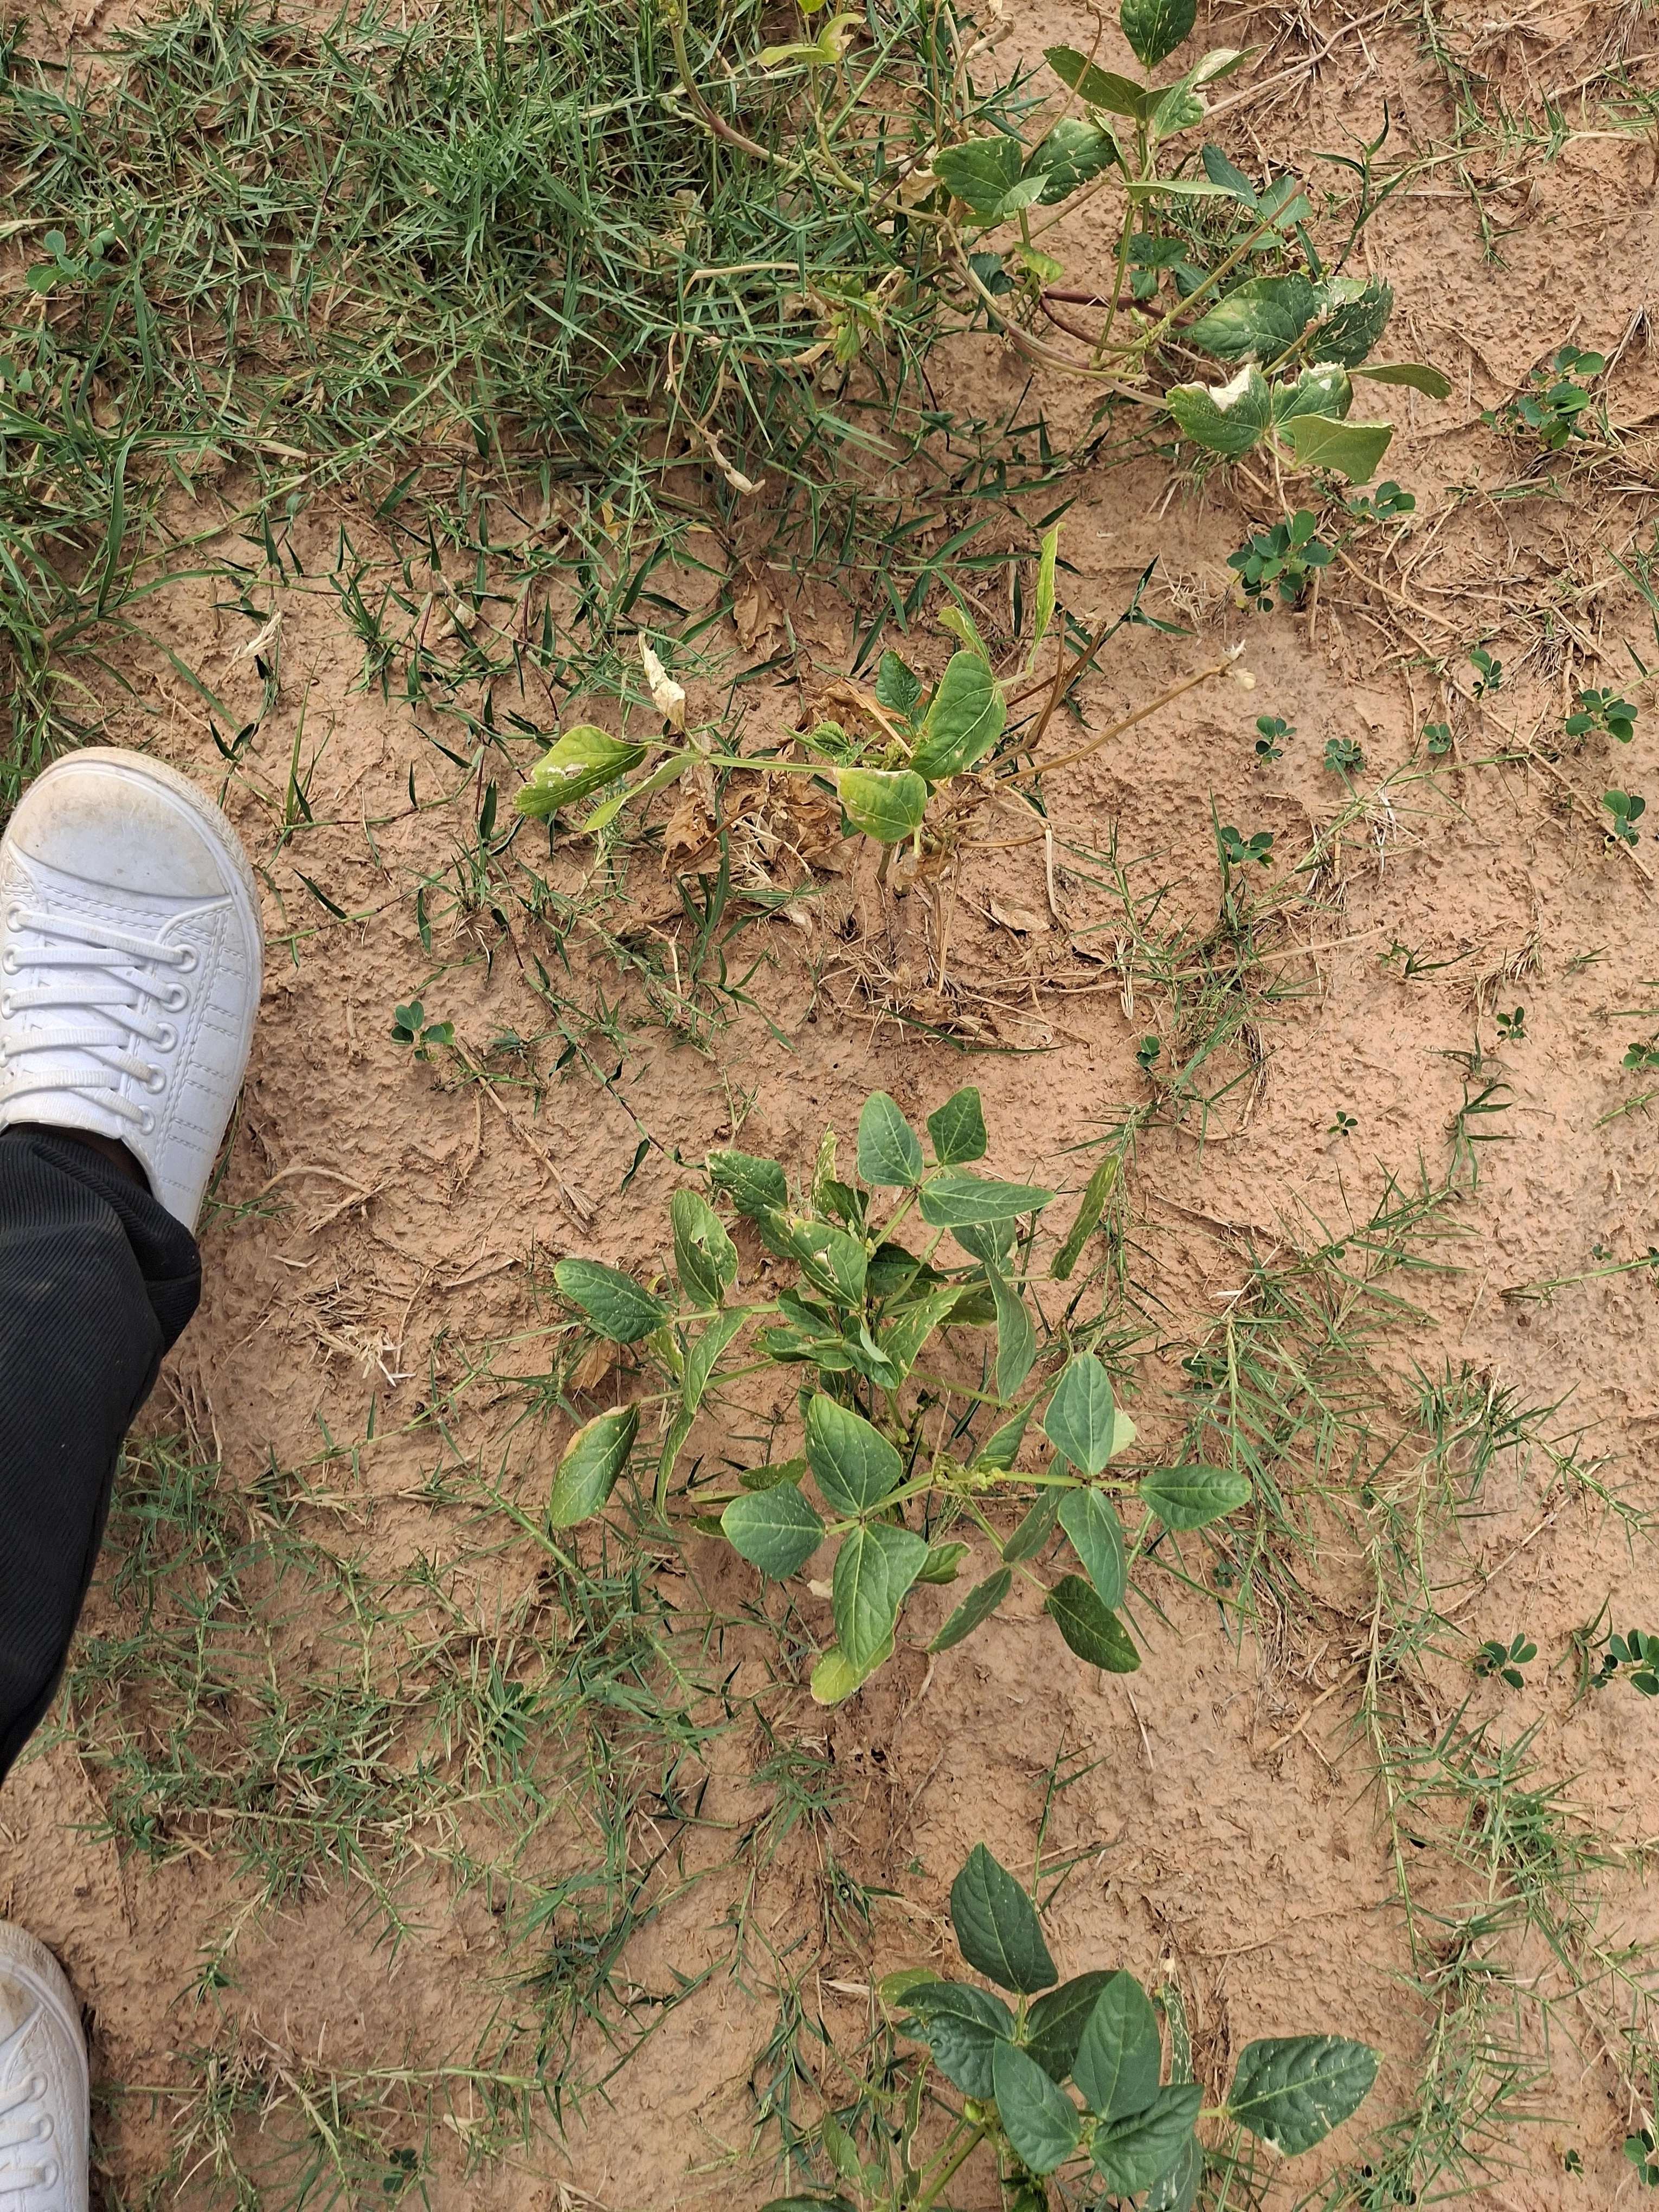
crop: cowpea
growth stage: harvest maturity
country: Nigeria
